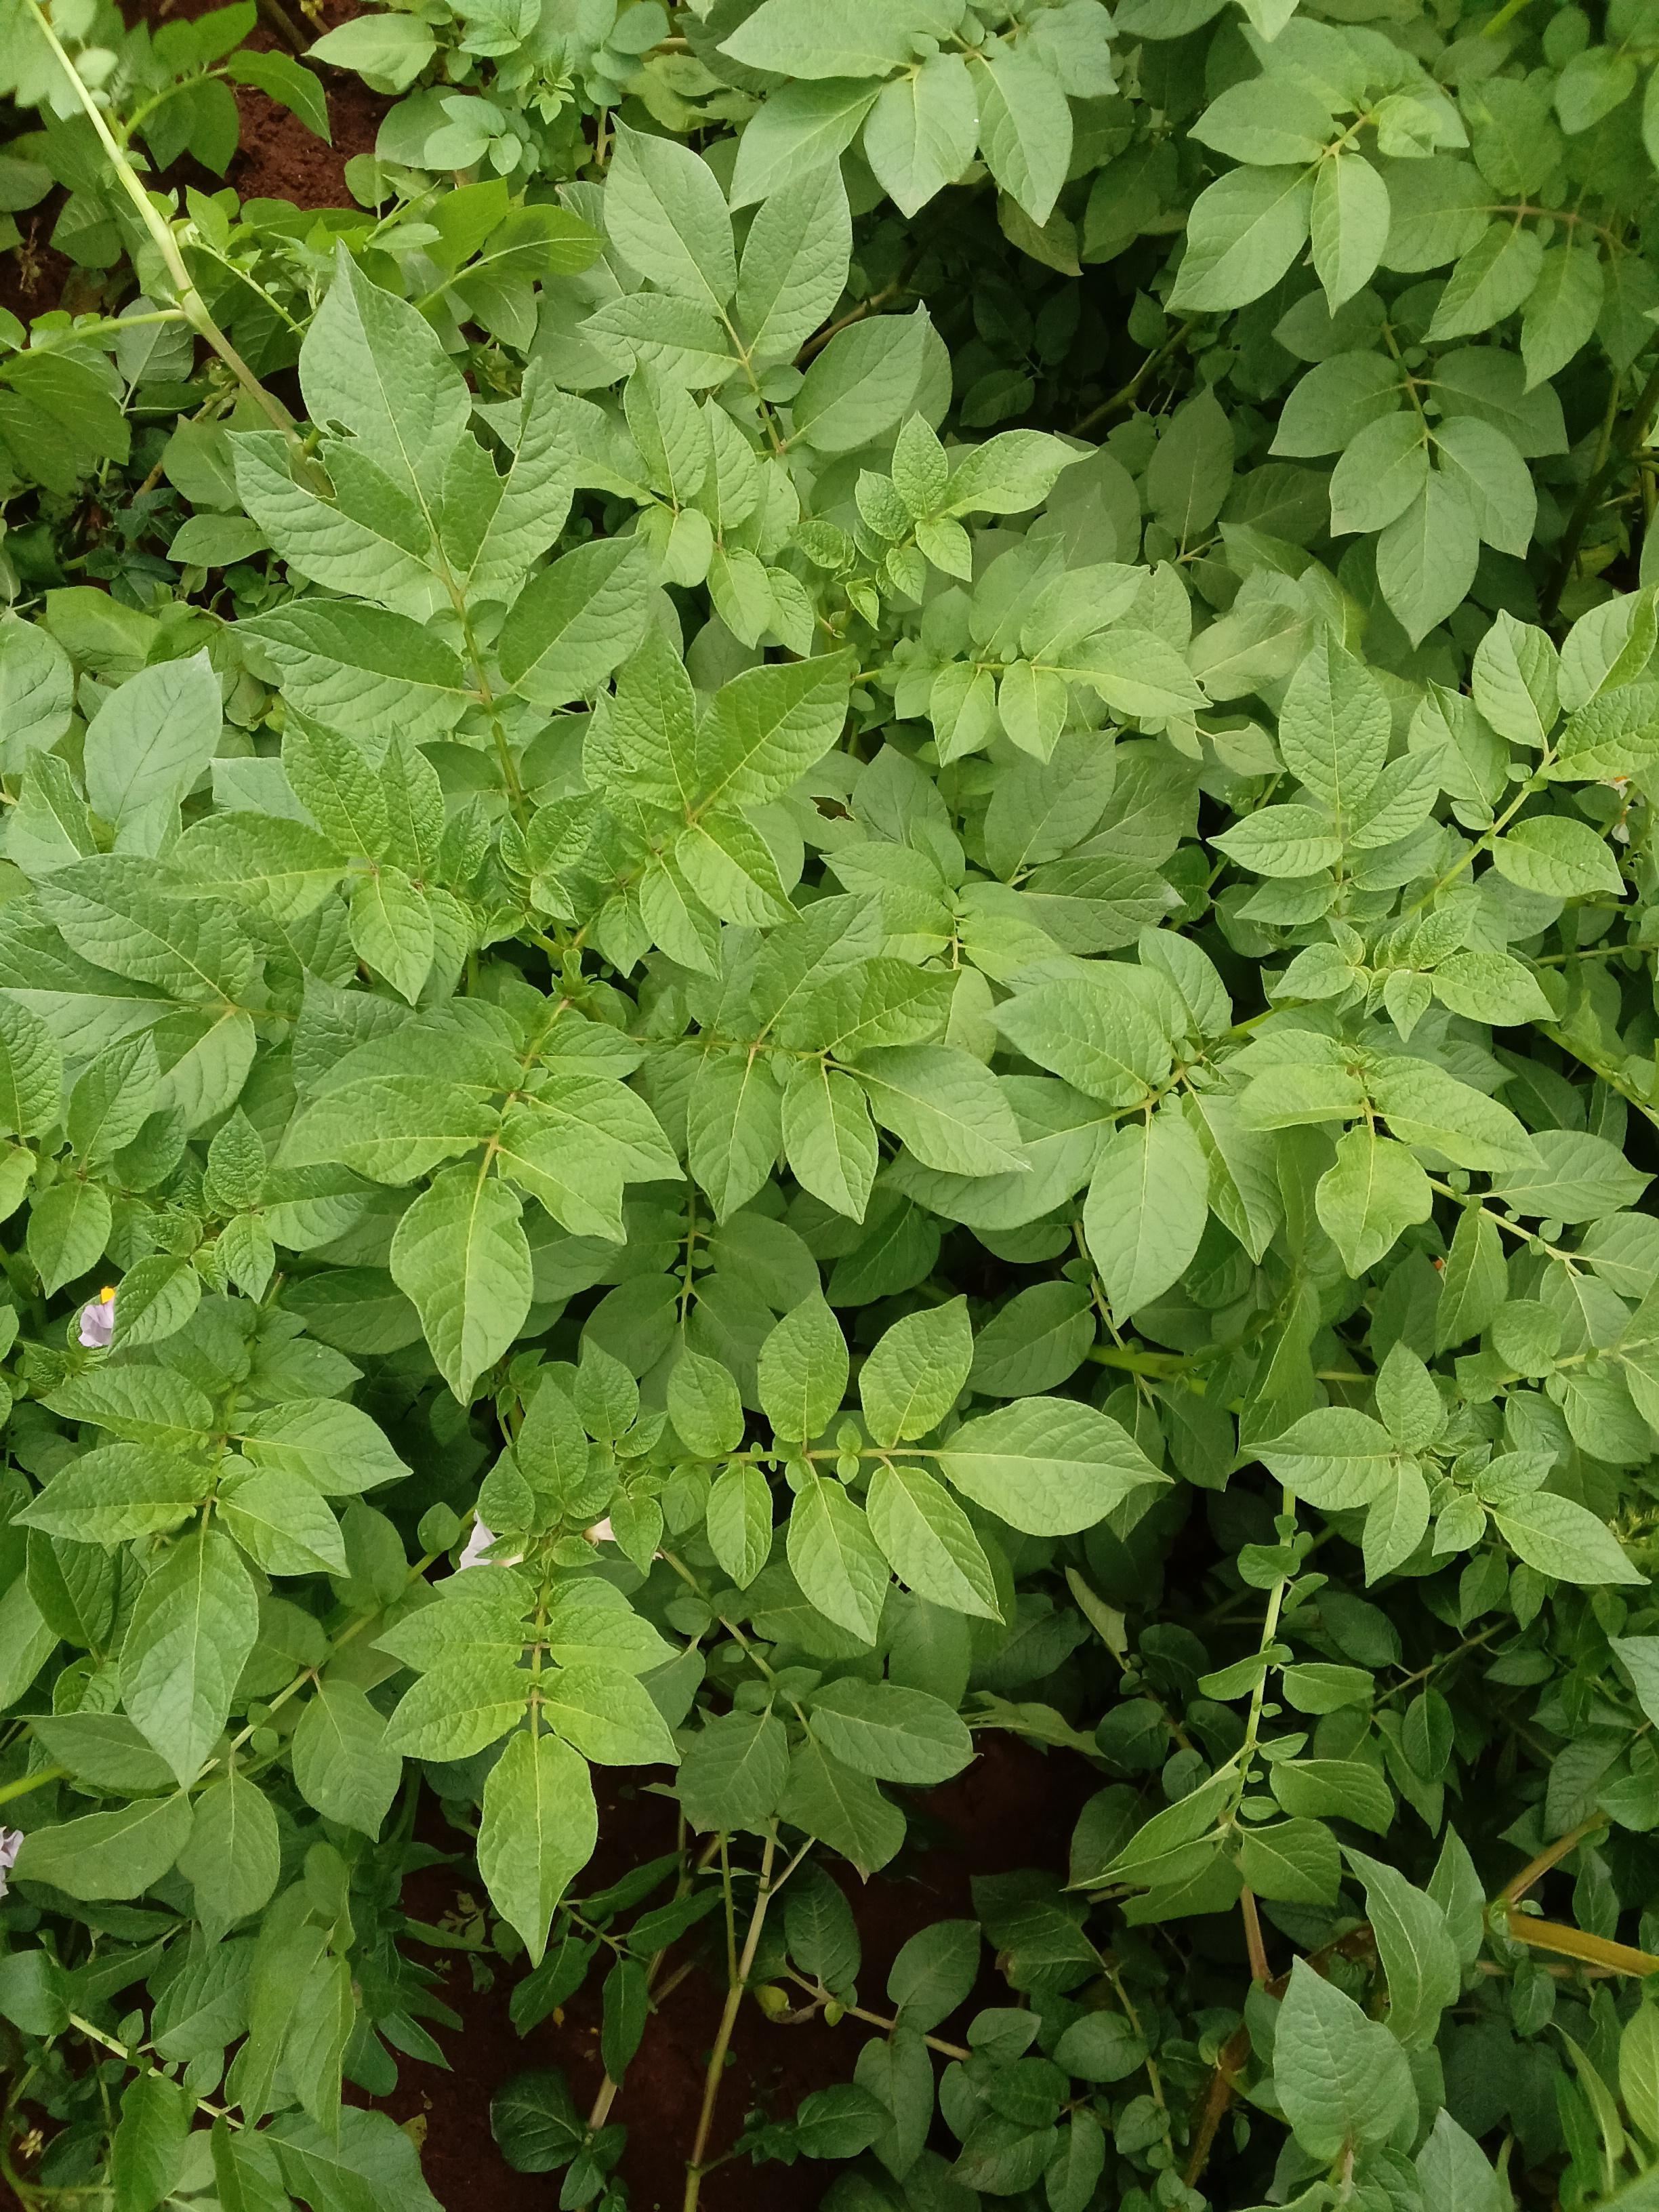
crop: potato
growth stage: vegetative
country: Kenya
